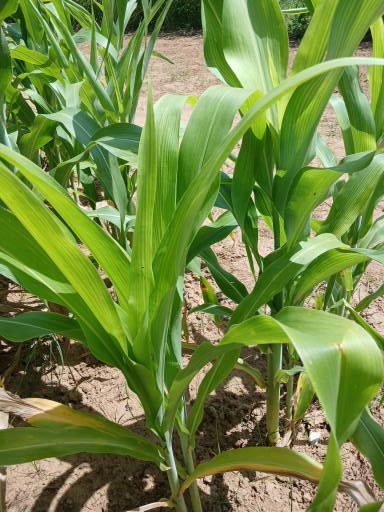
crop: sorghum
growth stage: vegetative
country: Senegal
